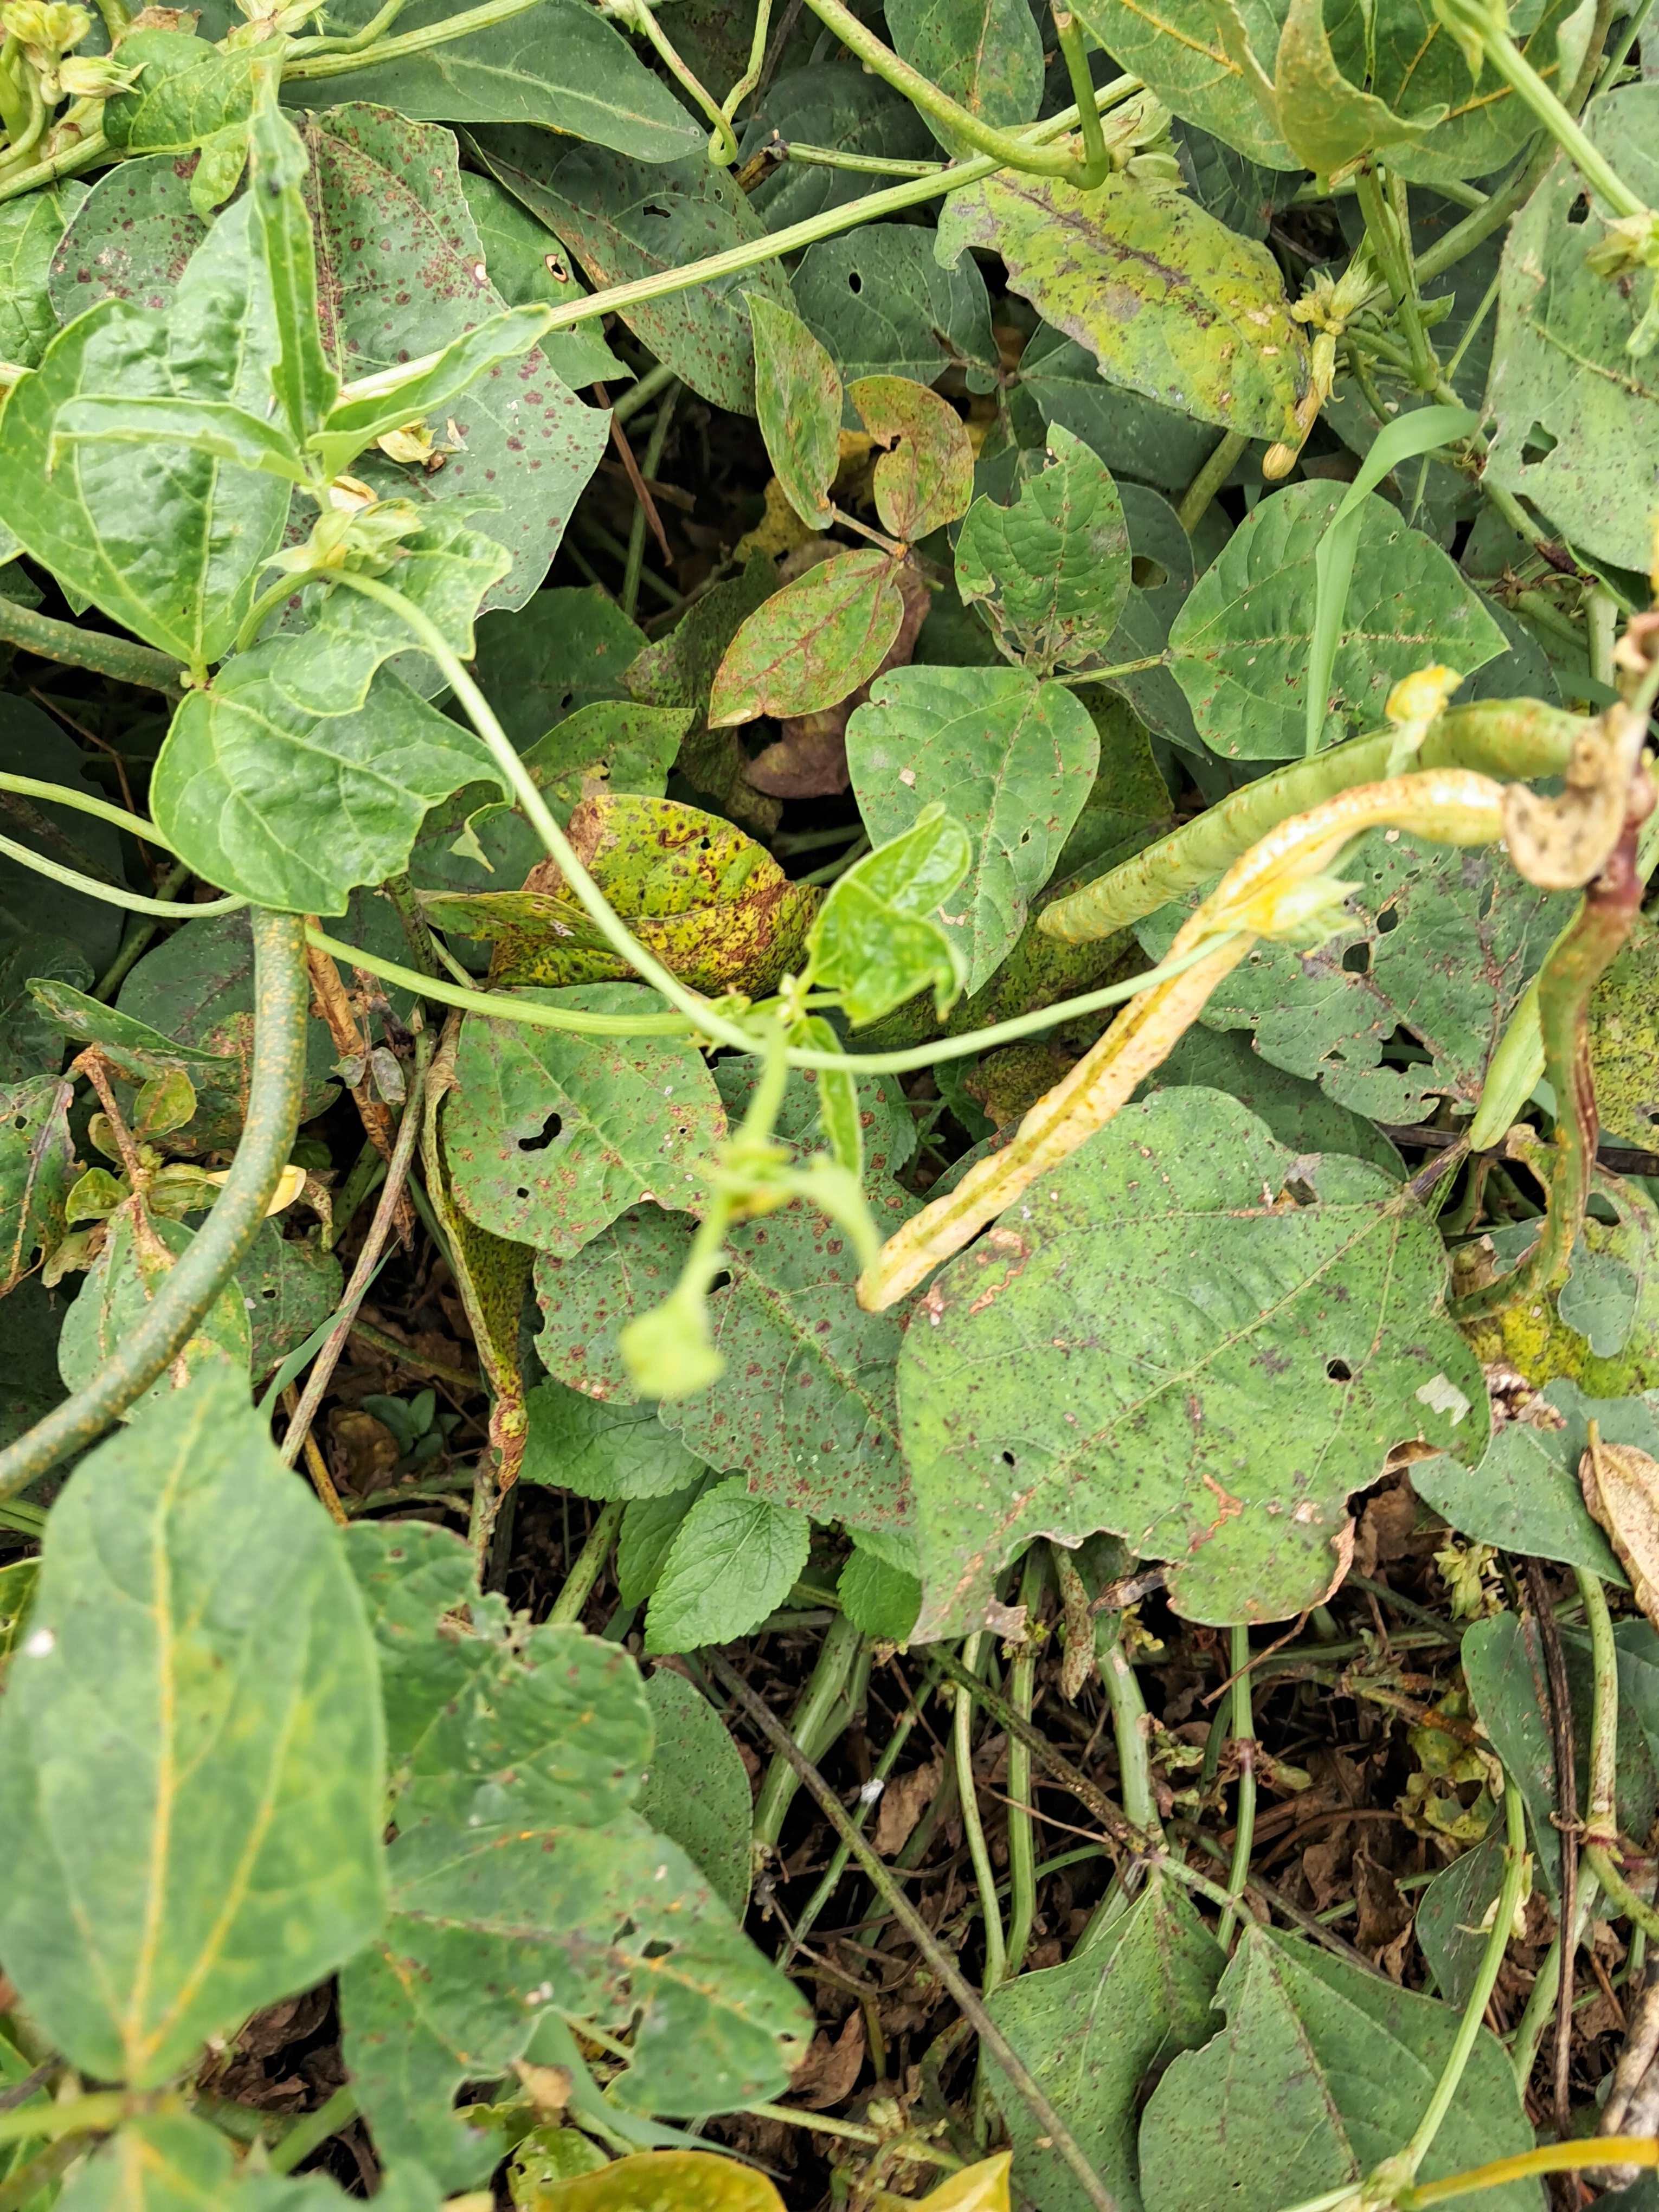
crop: cowpea
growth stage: development pod
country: Tanzania
